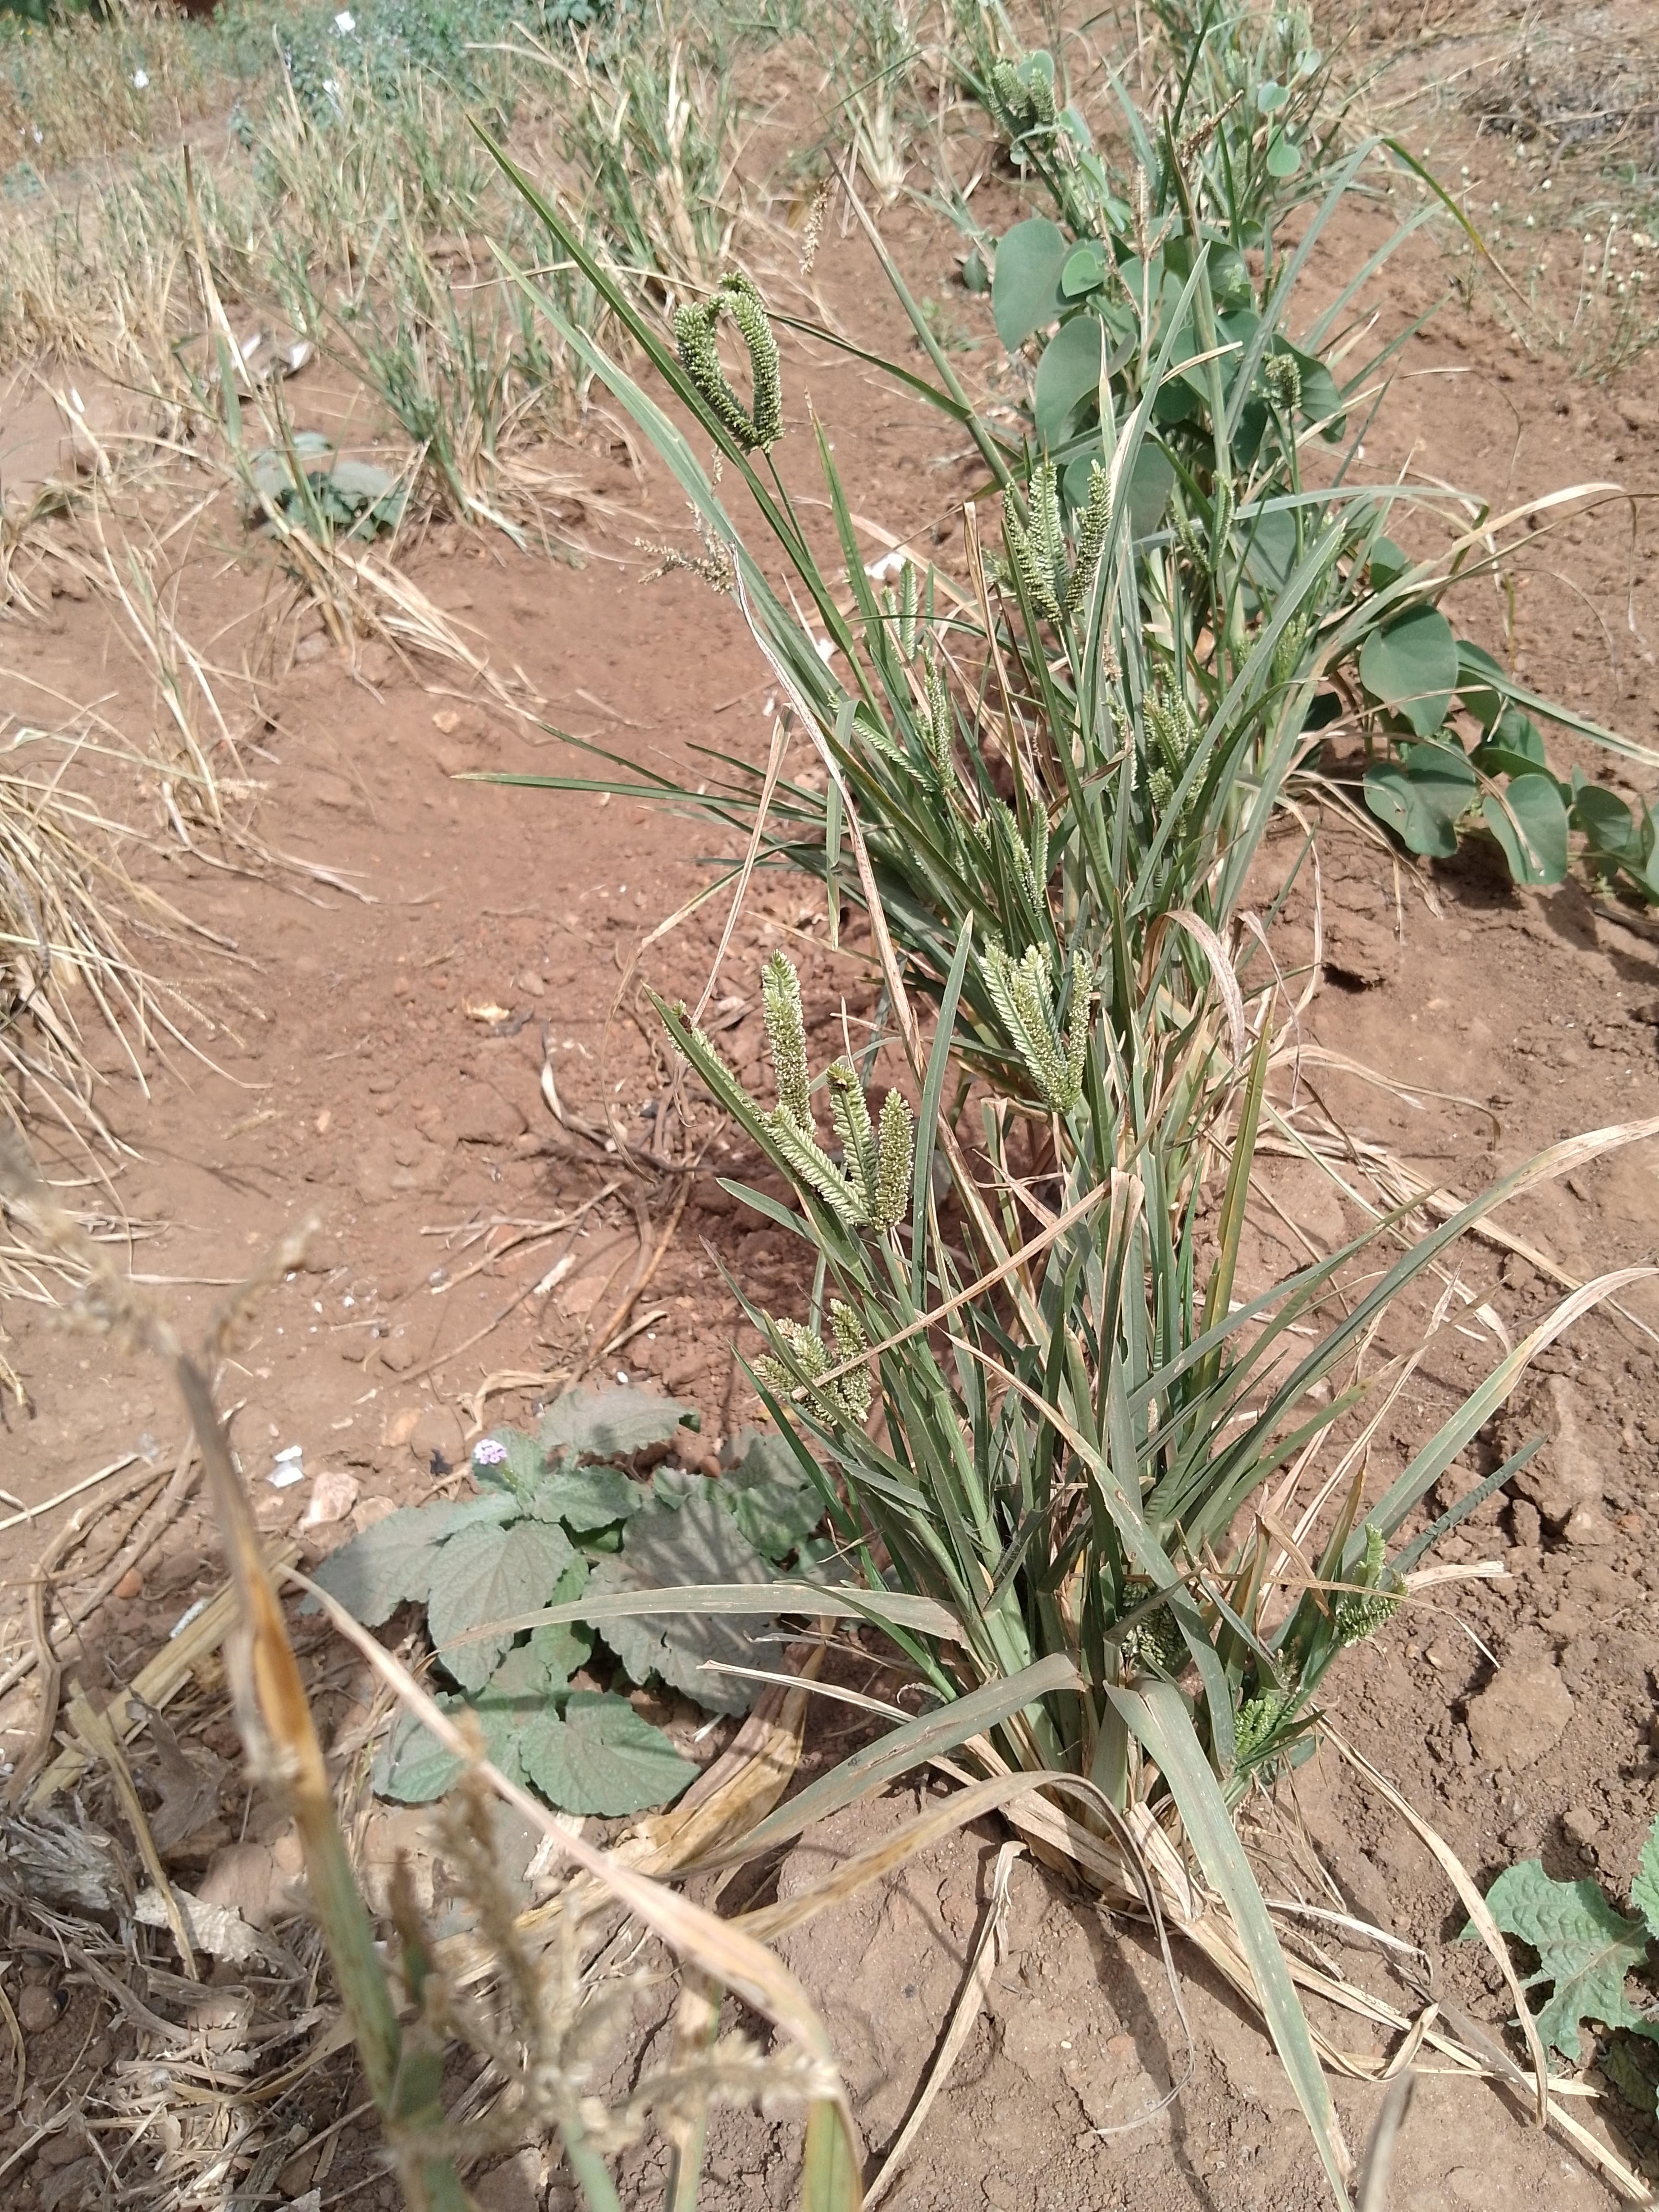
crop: finger millet
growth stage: harvest maturity
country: Malawi
